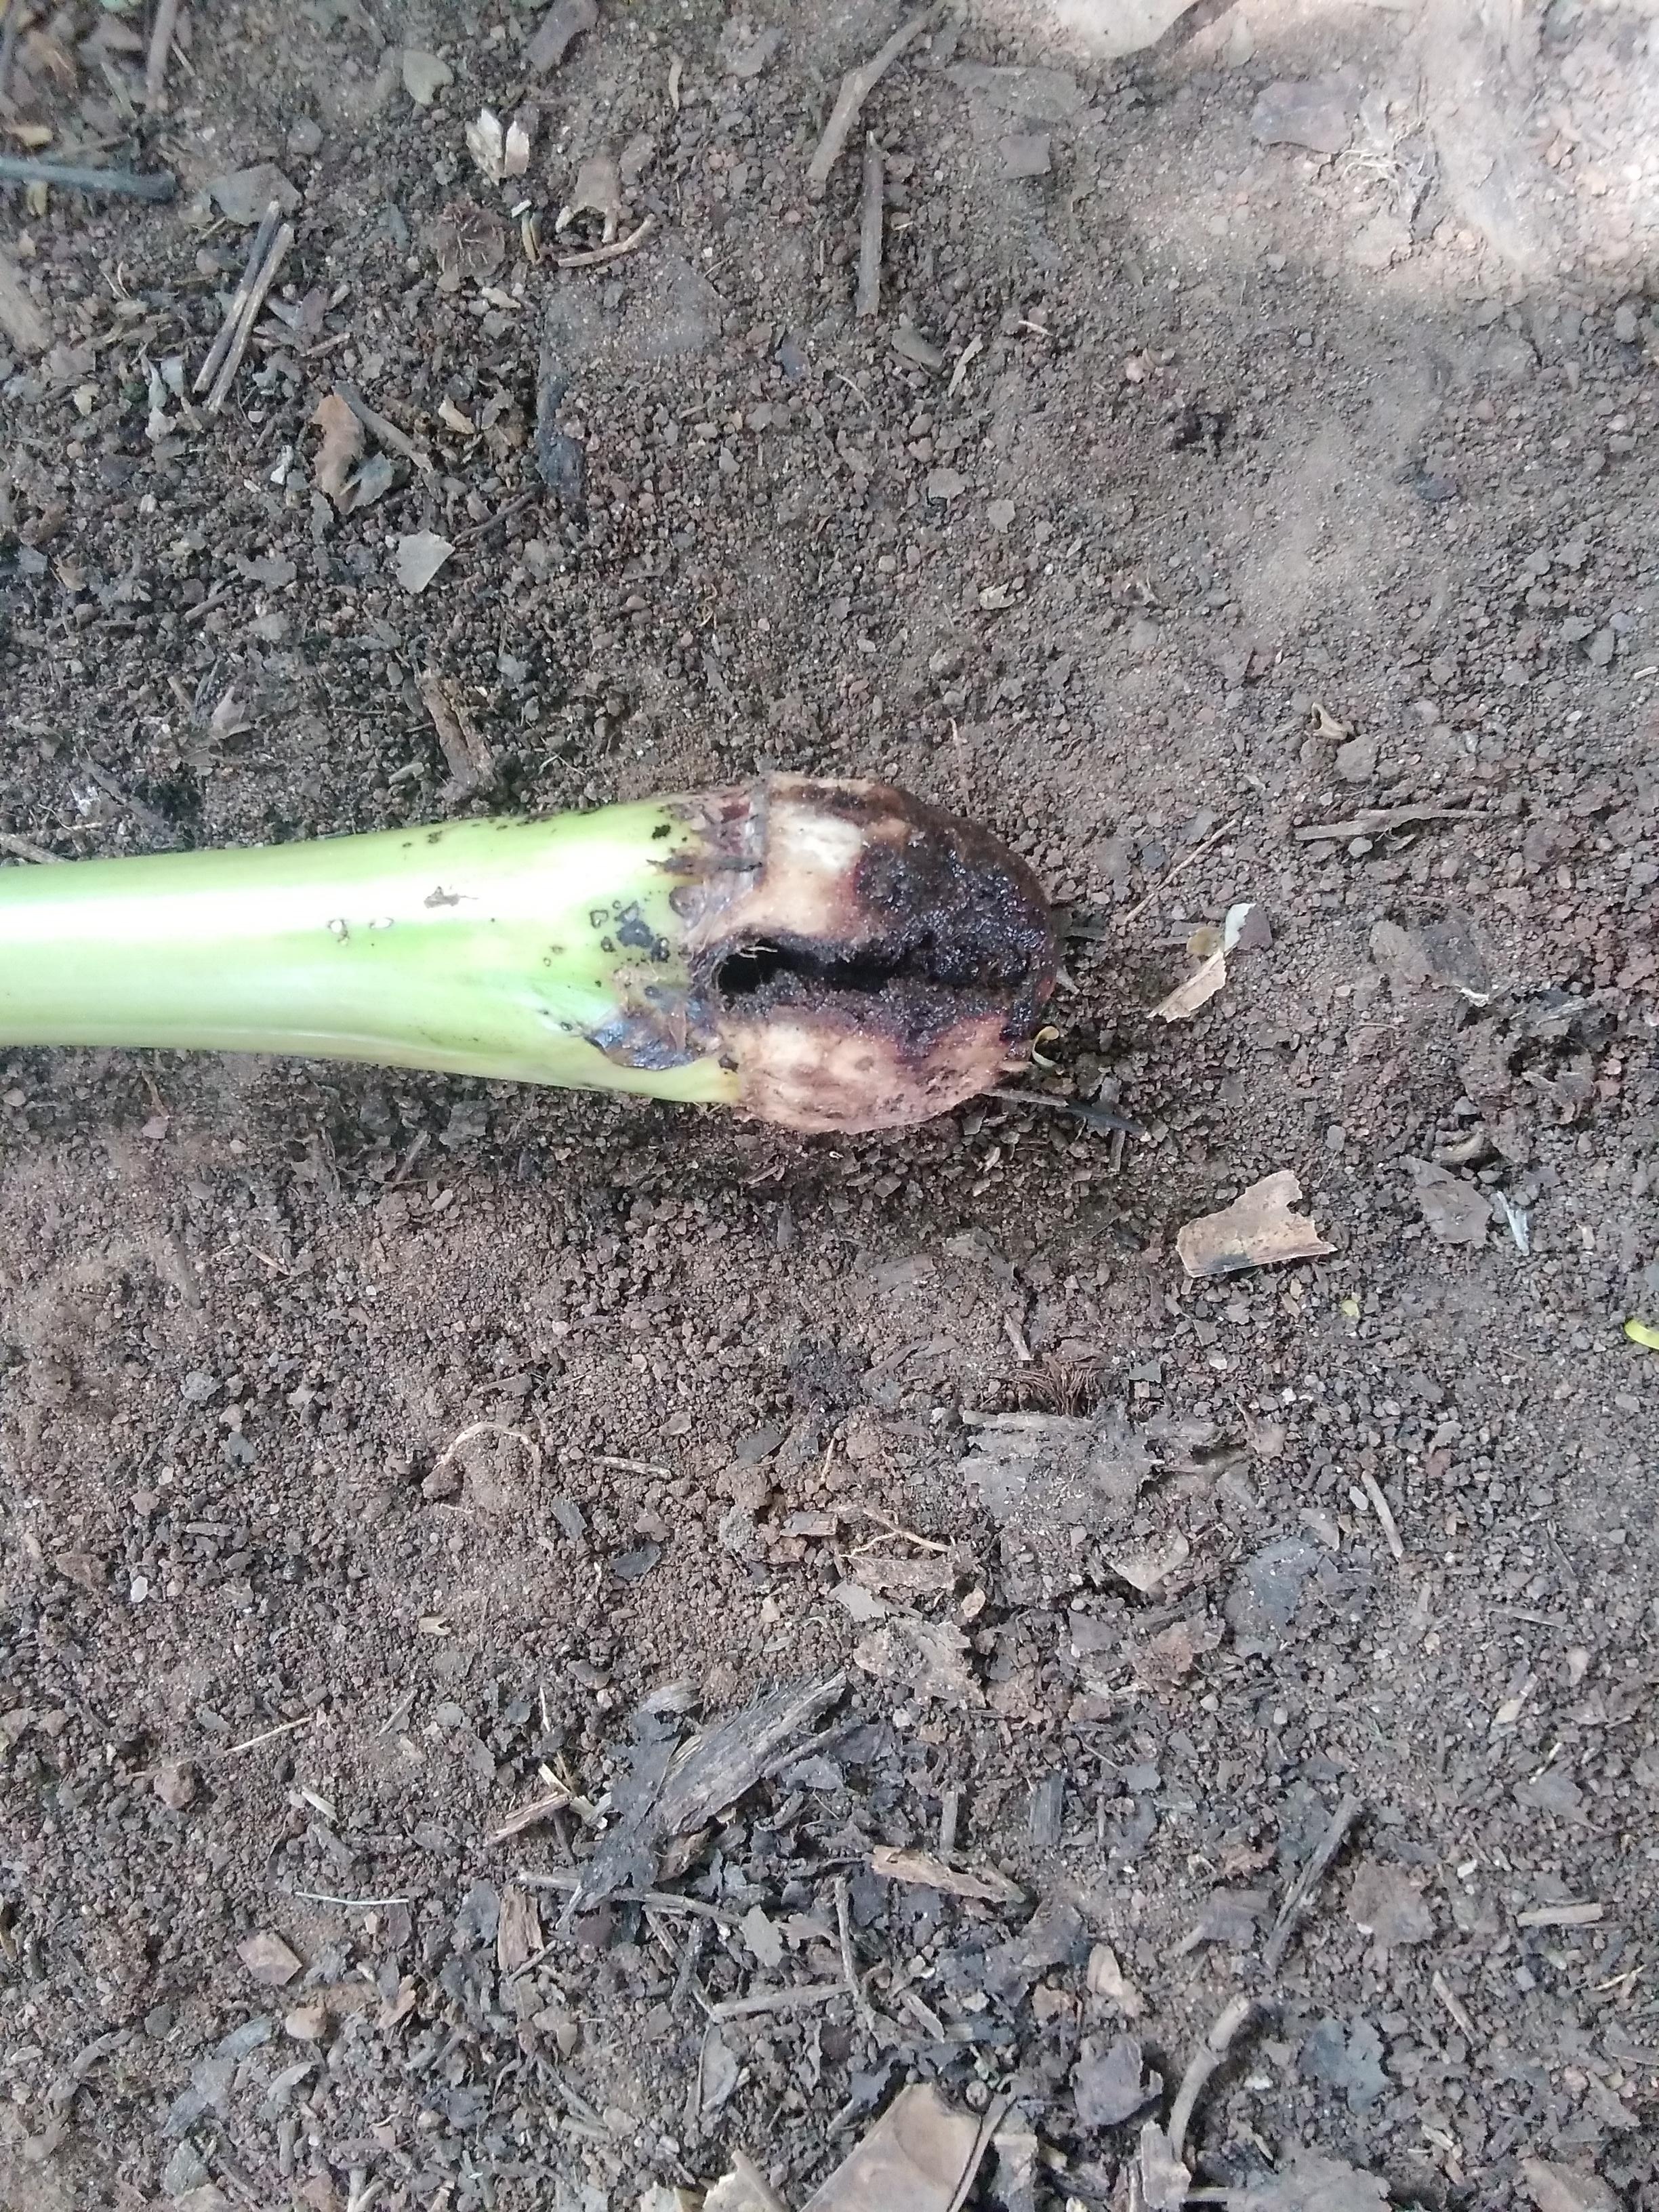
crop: banana
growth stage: vegetative
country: Tanzania
